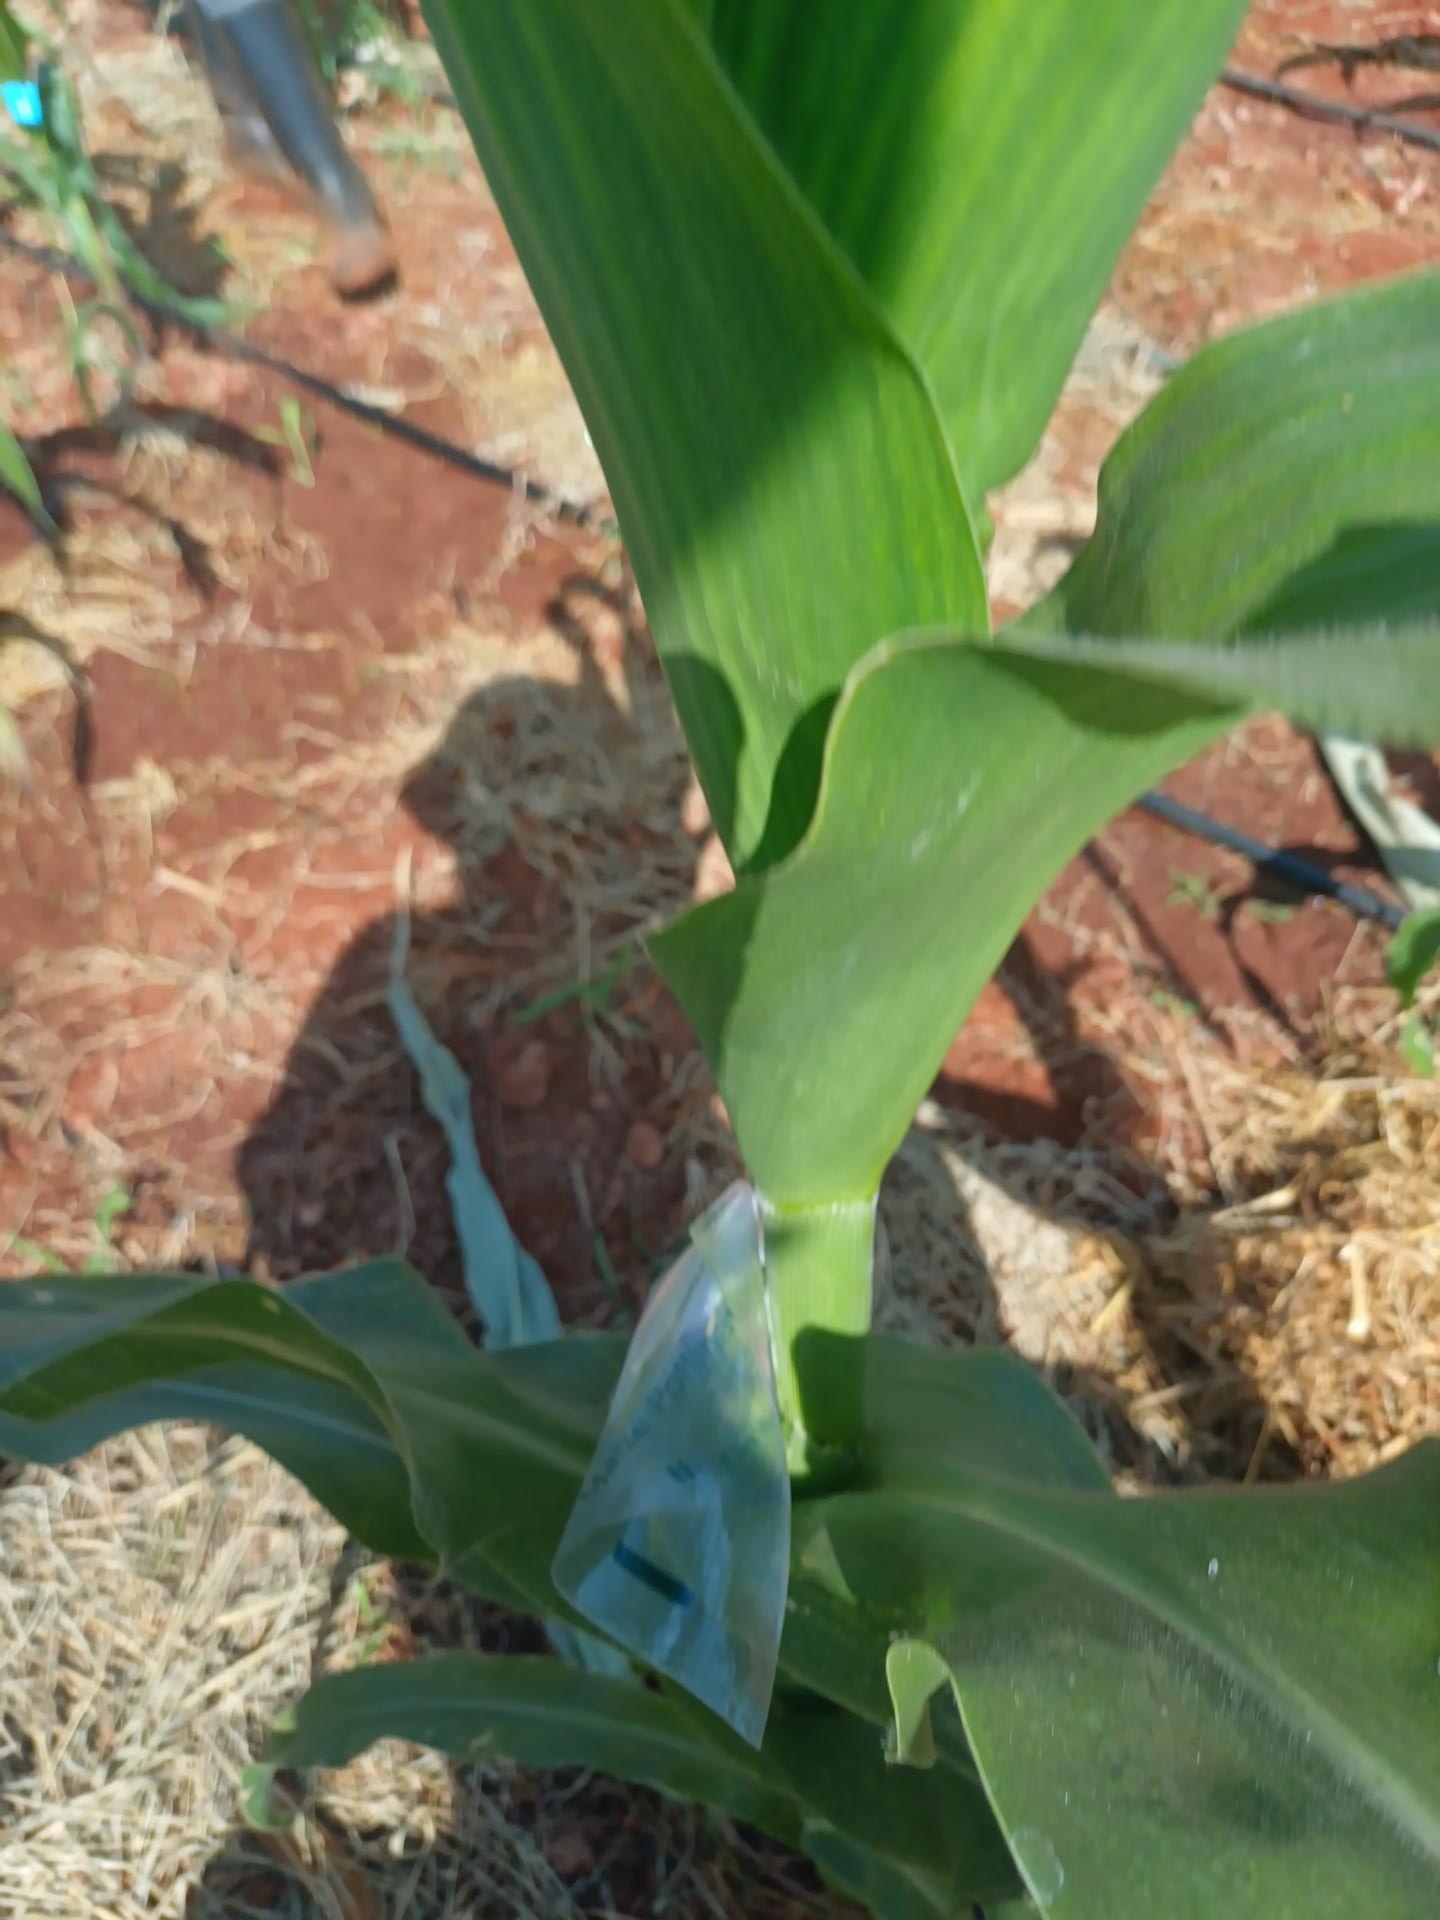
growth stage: vegetative
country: Kenya
